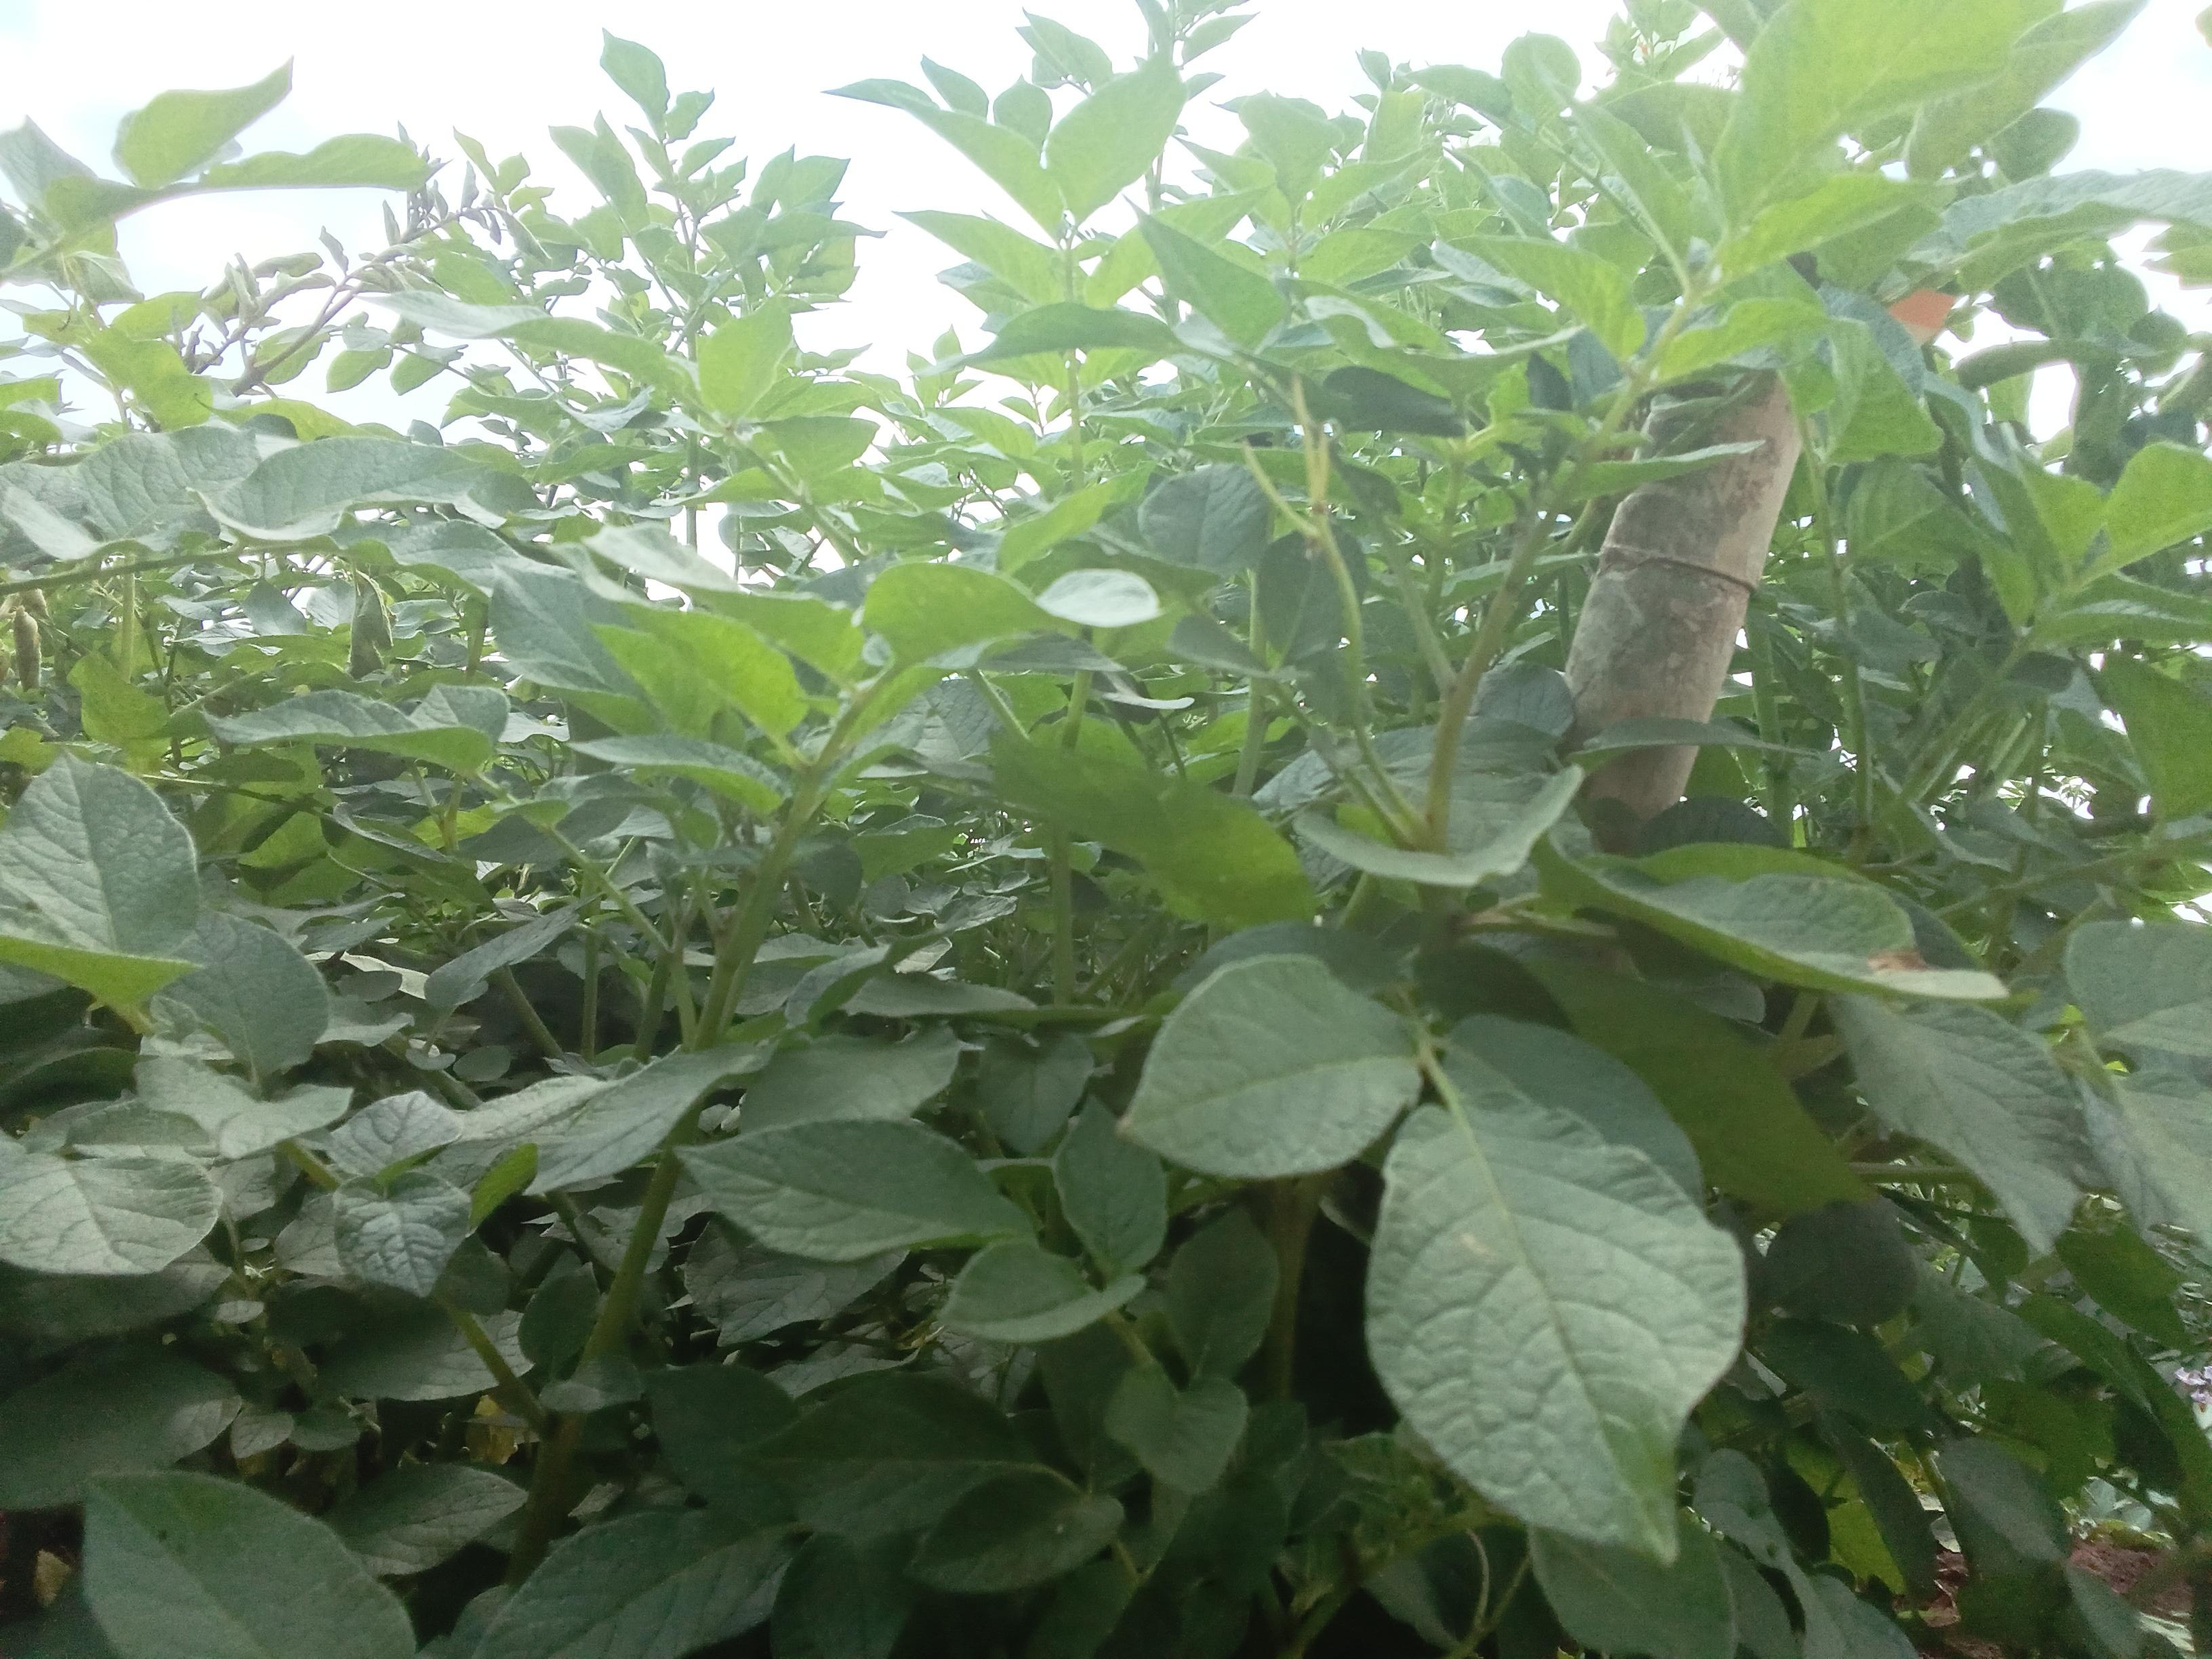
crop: potato
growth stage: harvest
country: Kenya
